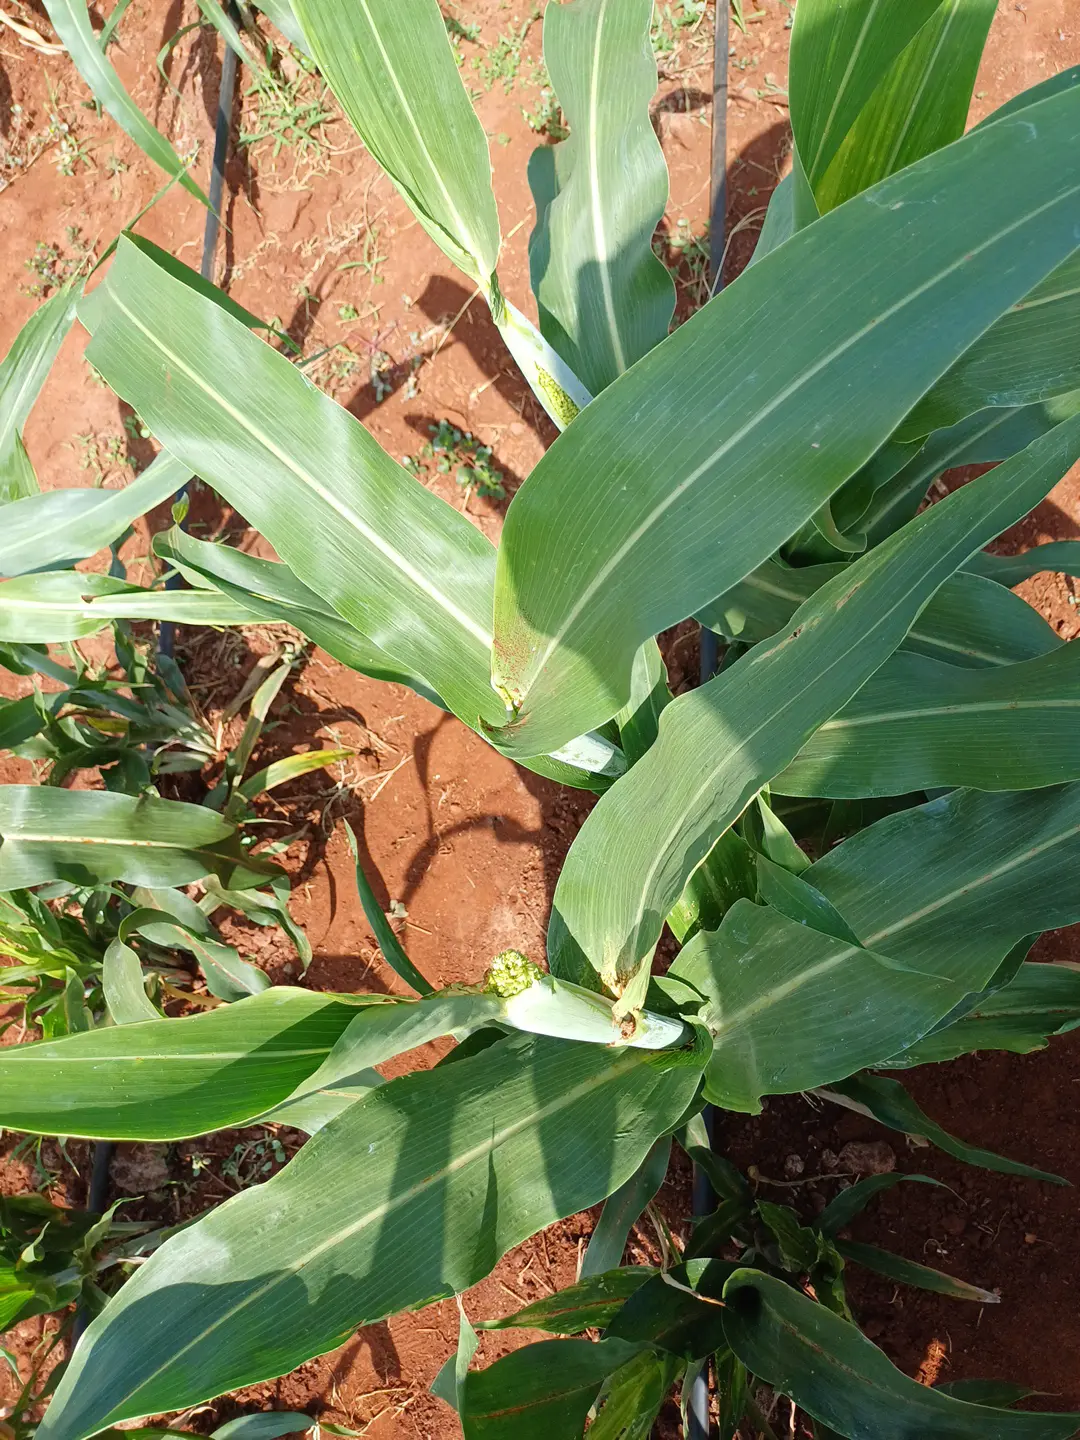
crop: sorghum
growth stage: heading tuber
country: Kenya
